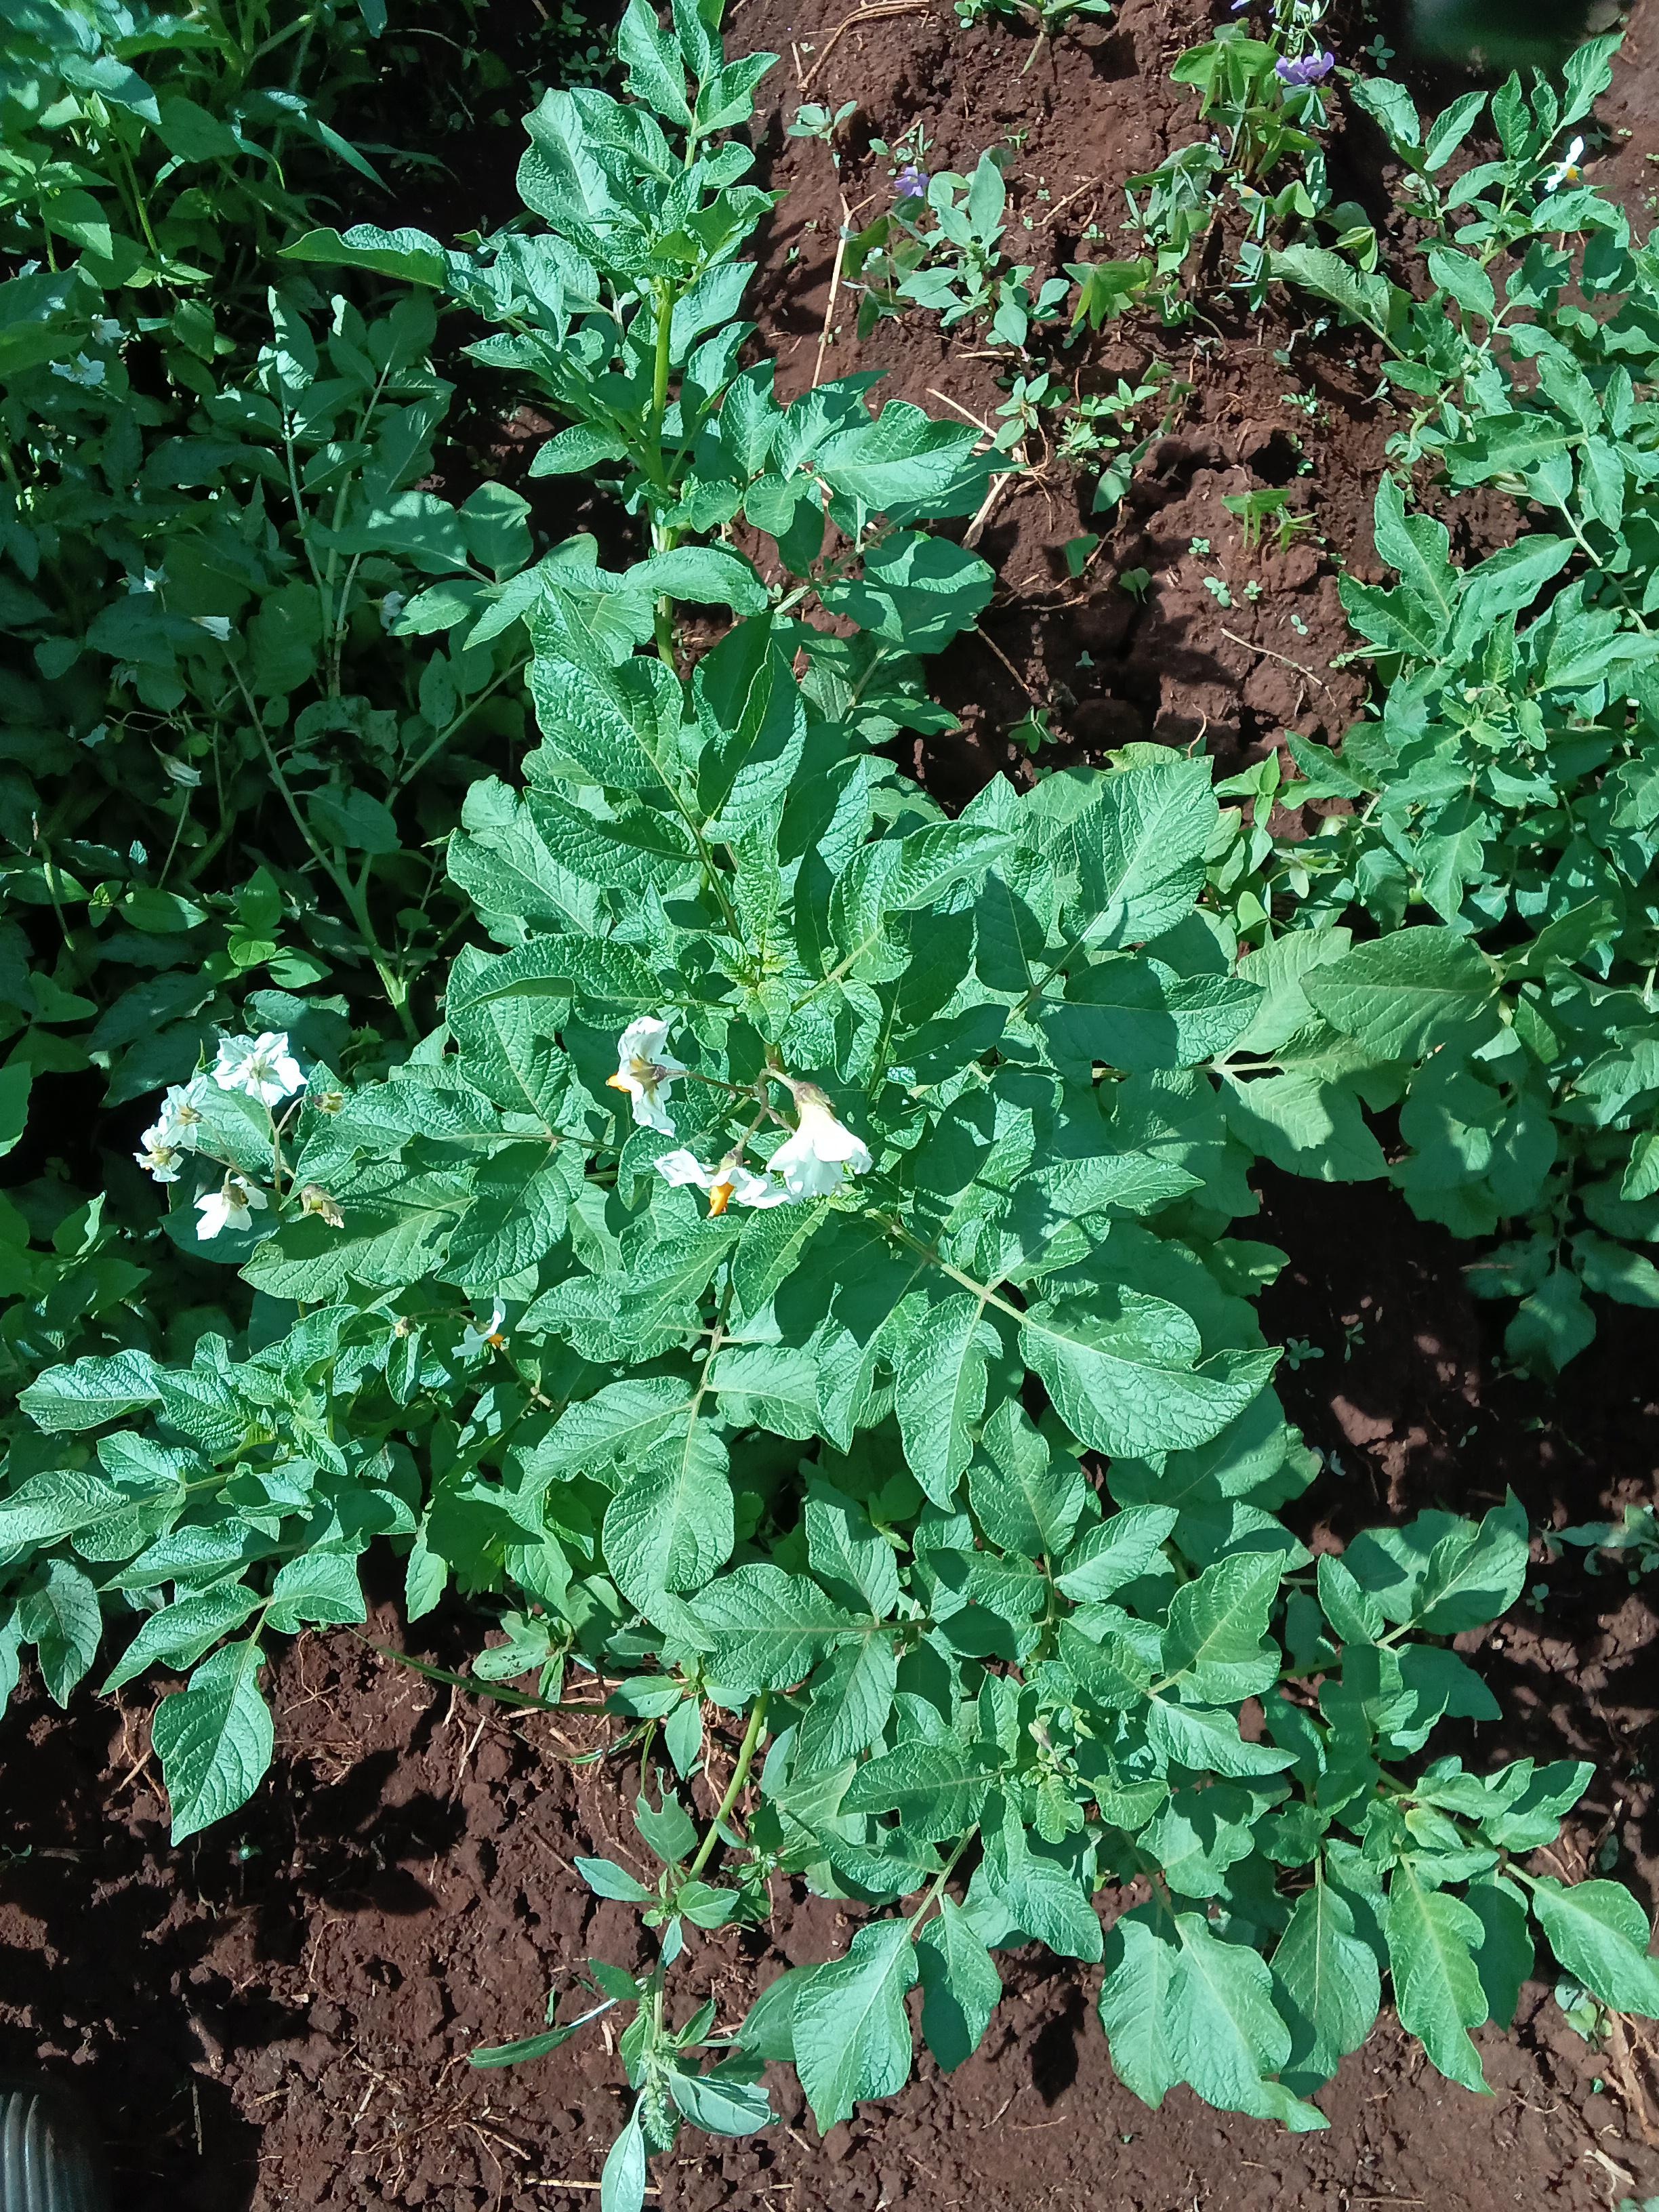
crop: potato
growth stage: flowering
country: Kenya
